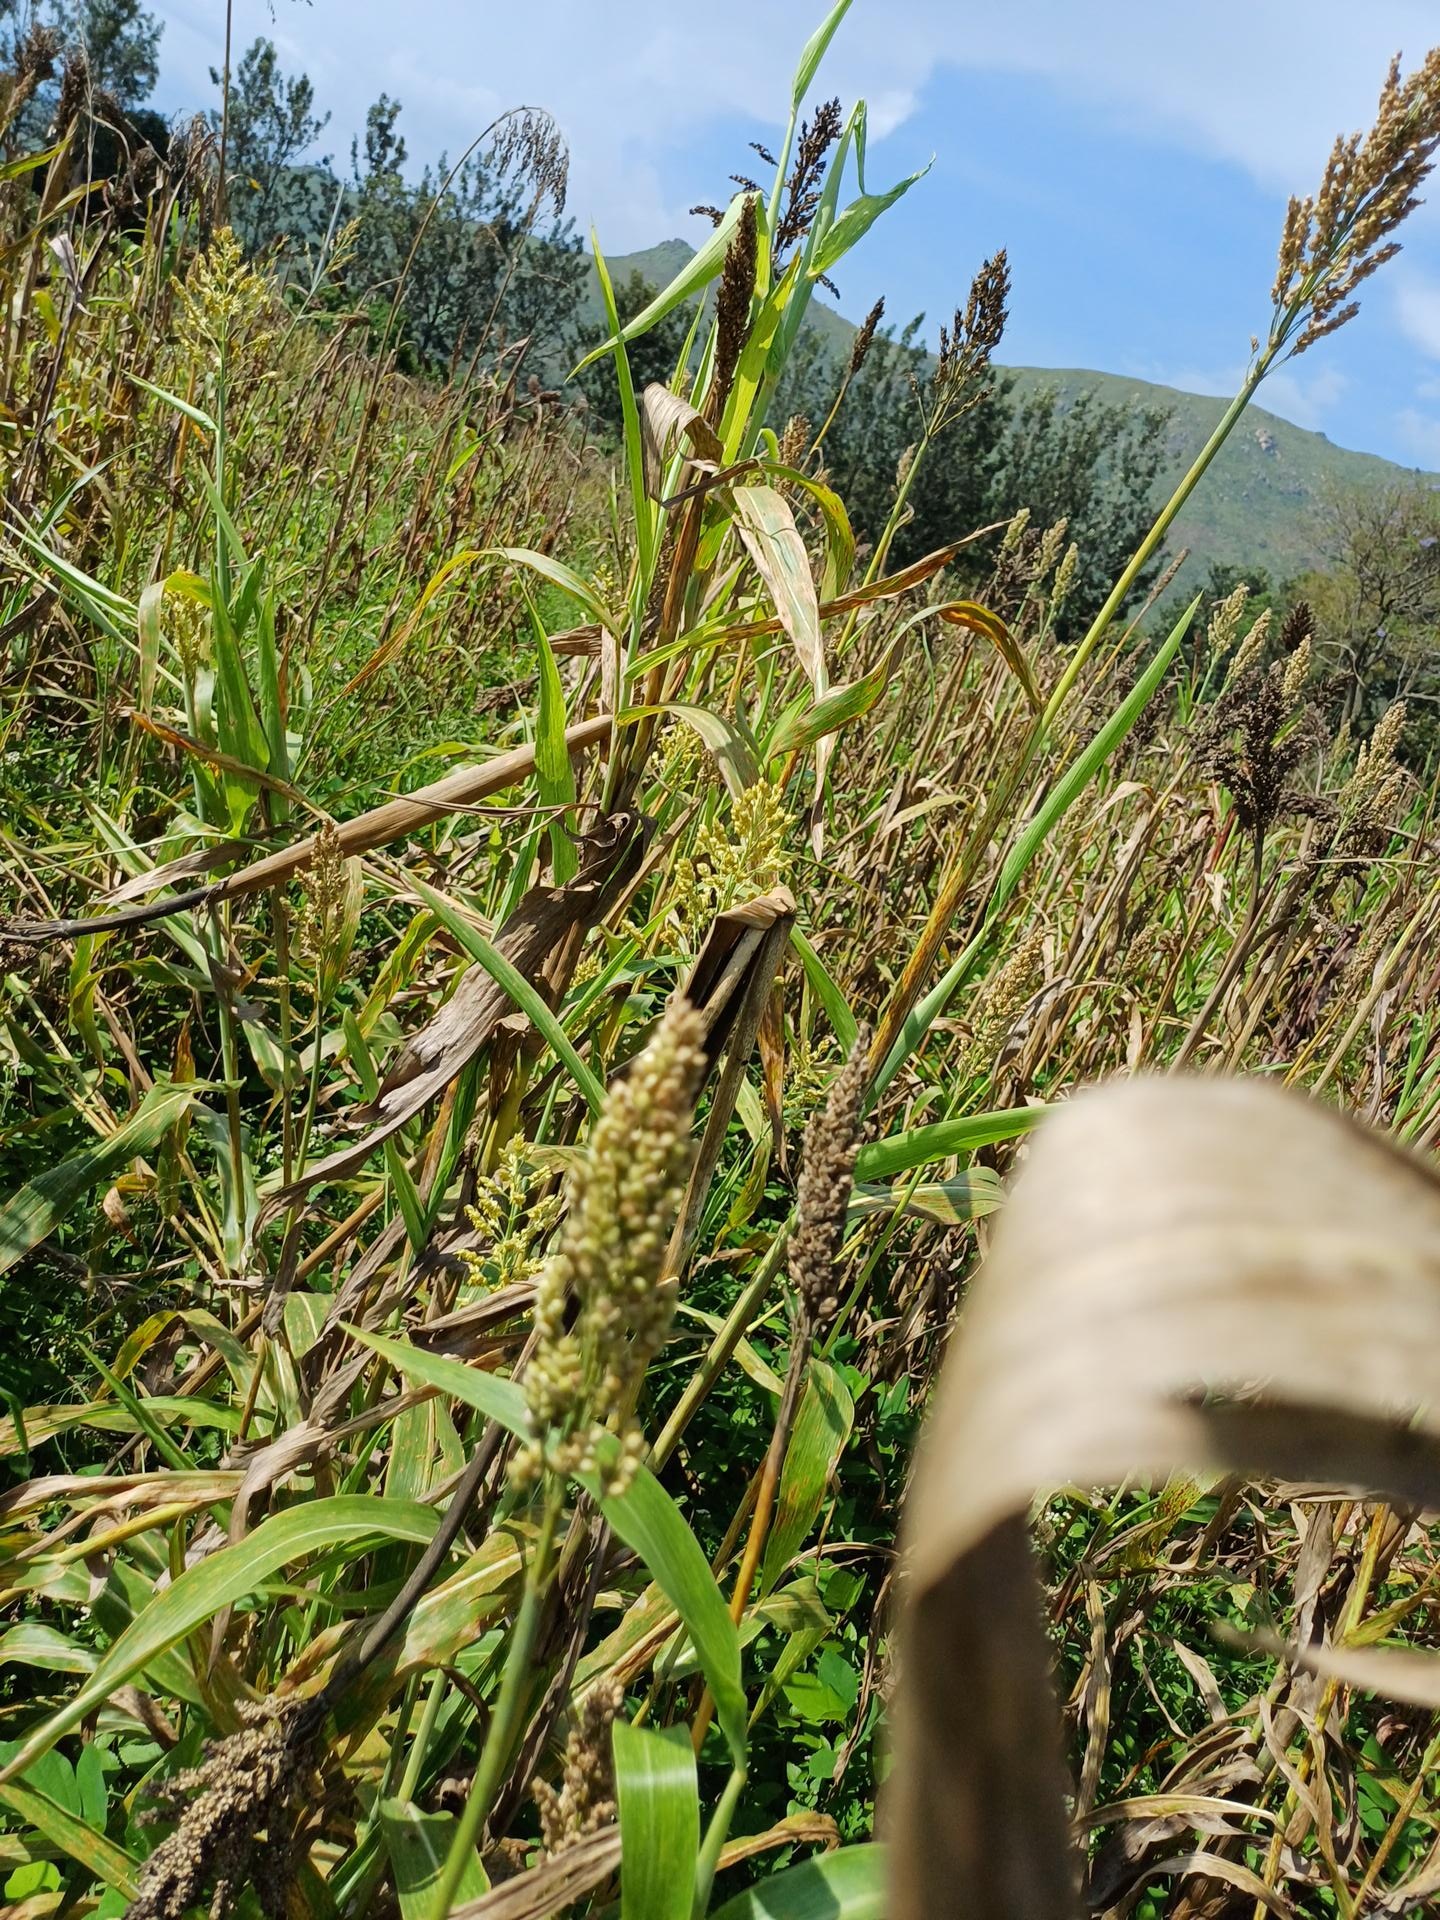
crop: sorghum
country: Kenya
